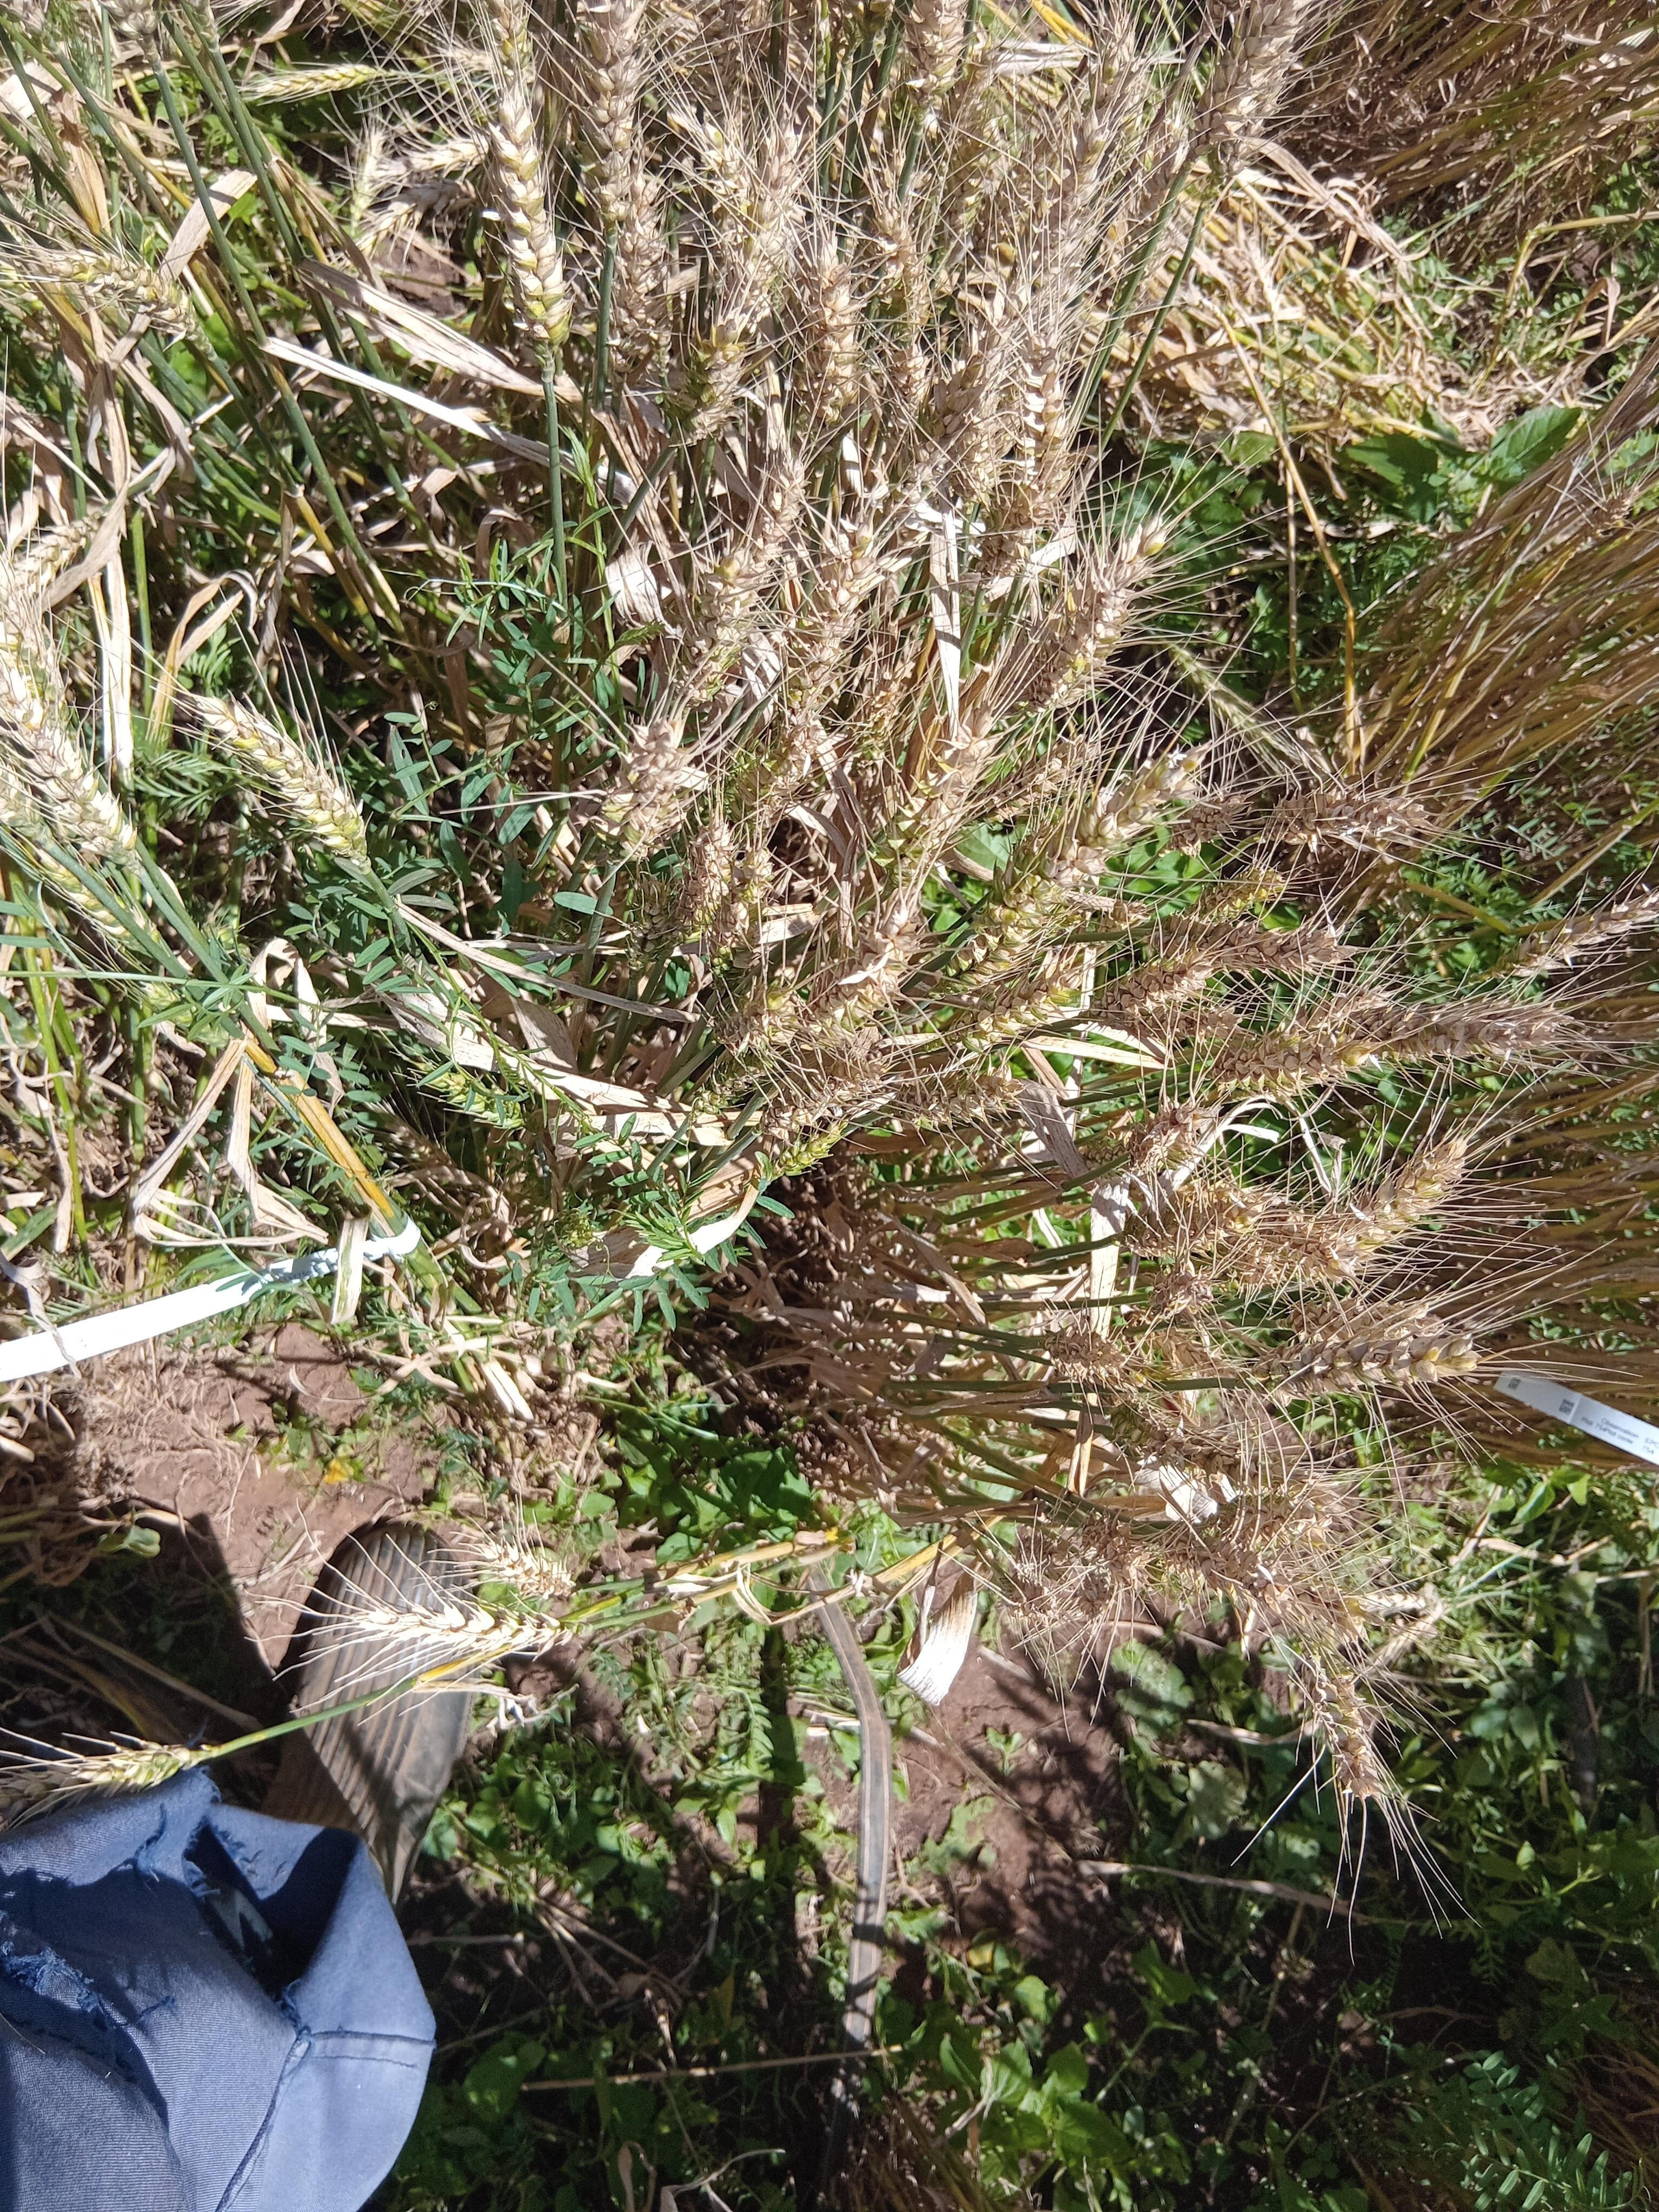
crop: wheat
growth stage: maturity
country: Kenya
